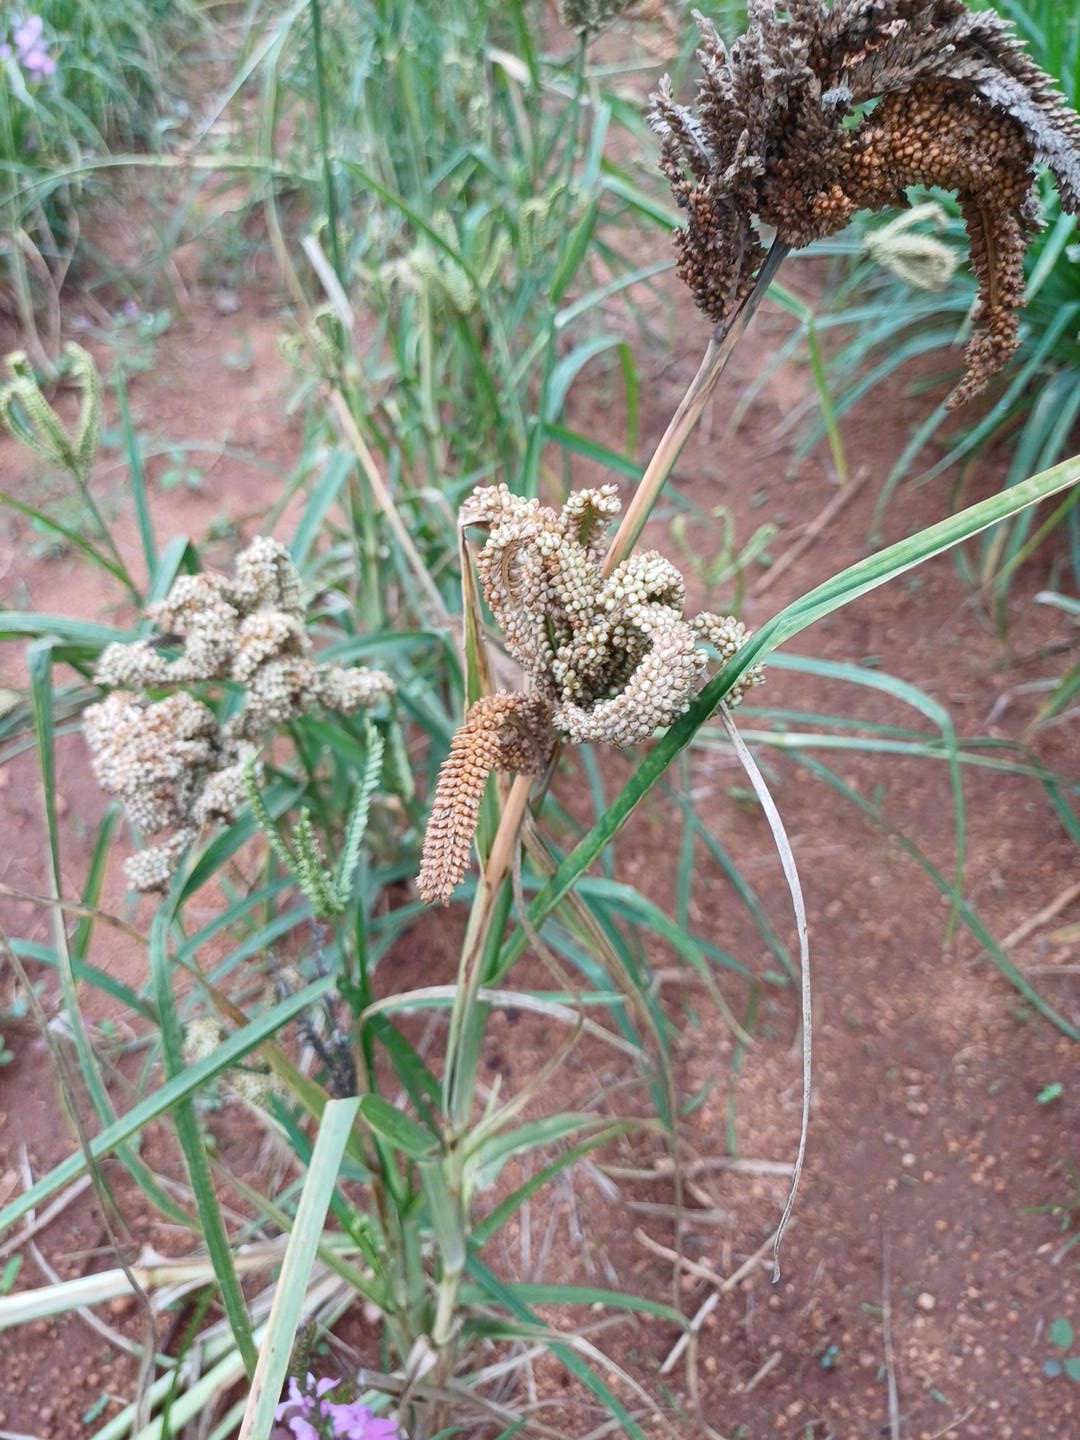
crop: finger millet
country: Kenya
